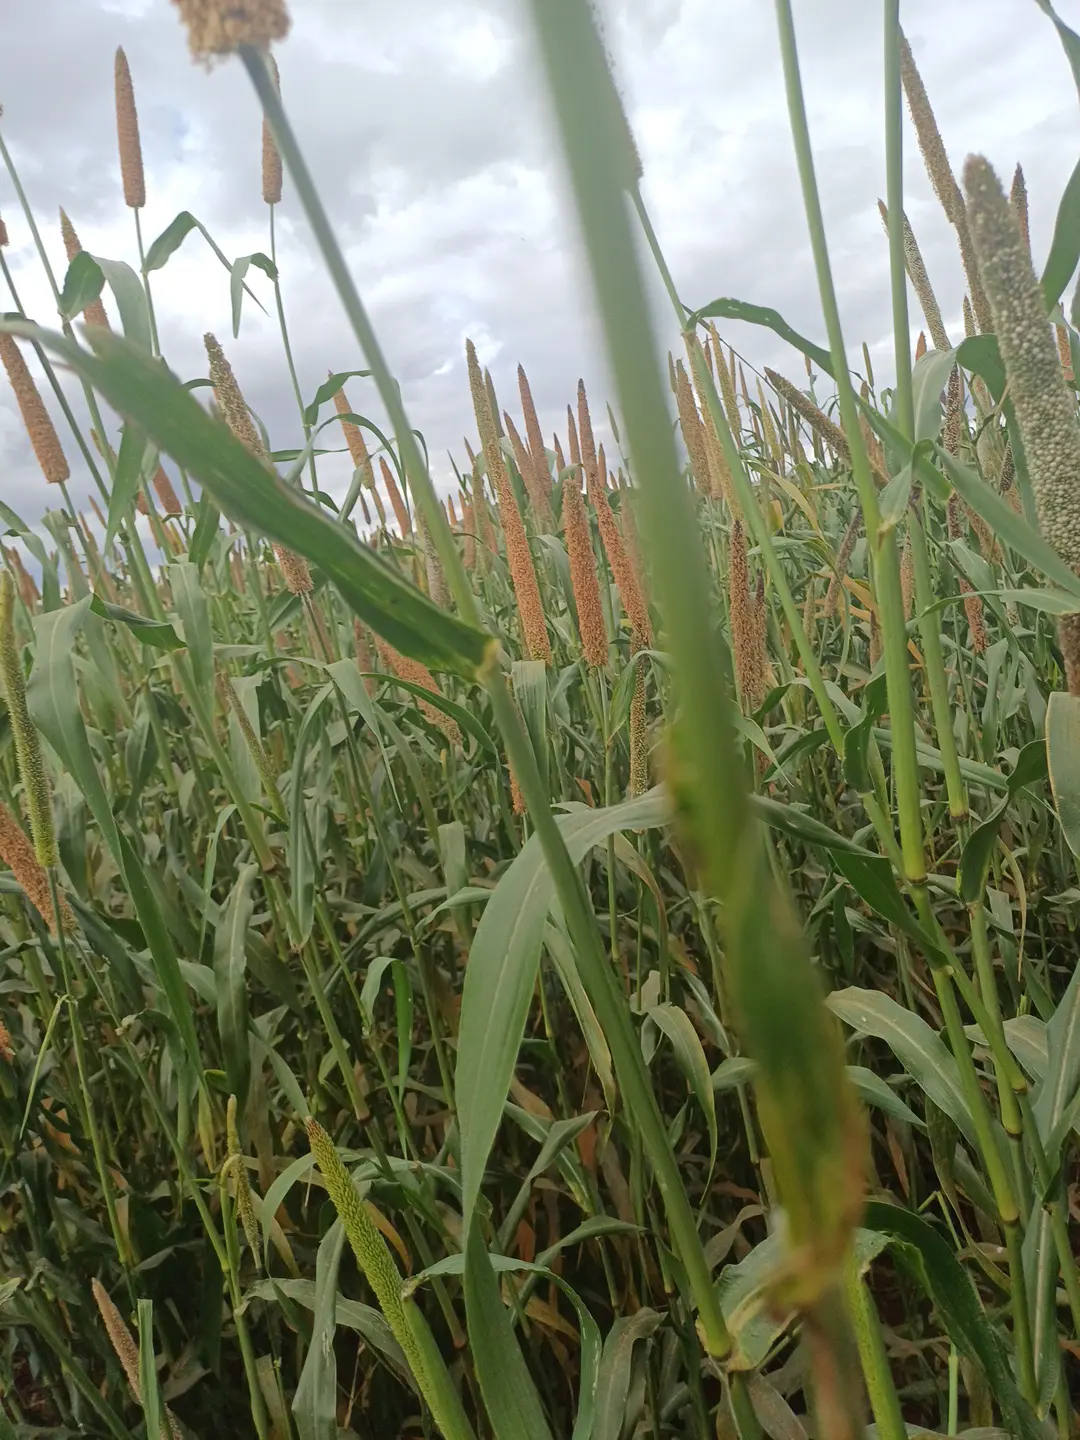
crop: pearl millet
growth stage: flowering
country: Kenya
